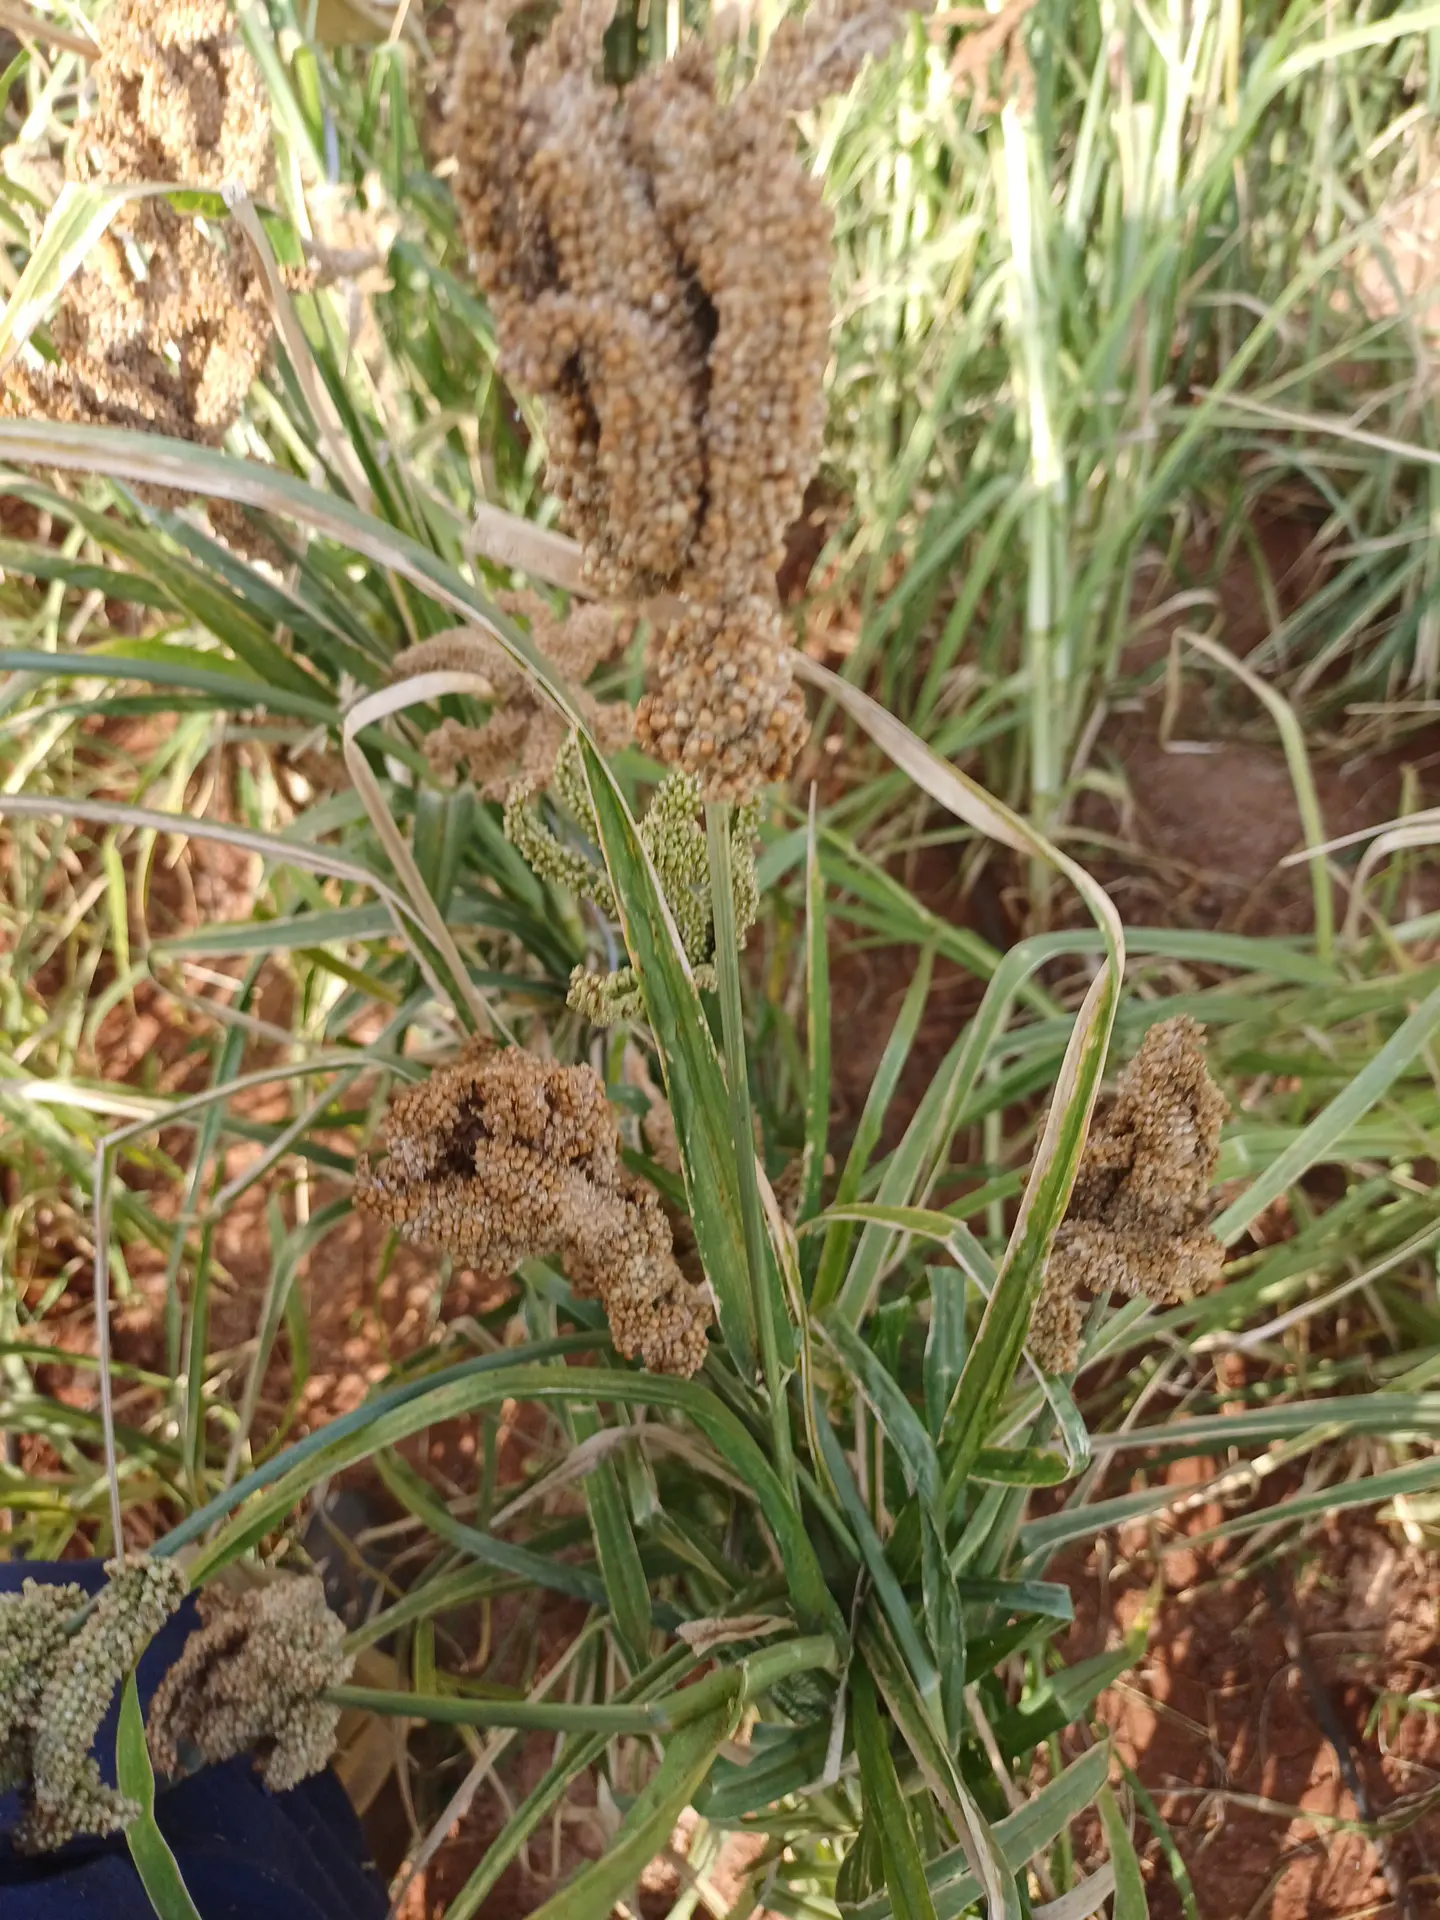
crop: finger millet
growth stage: maturity
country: Kenya
